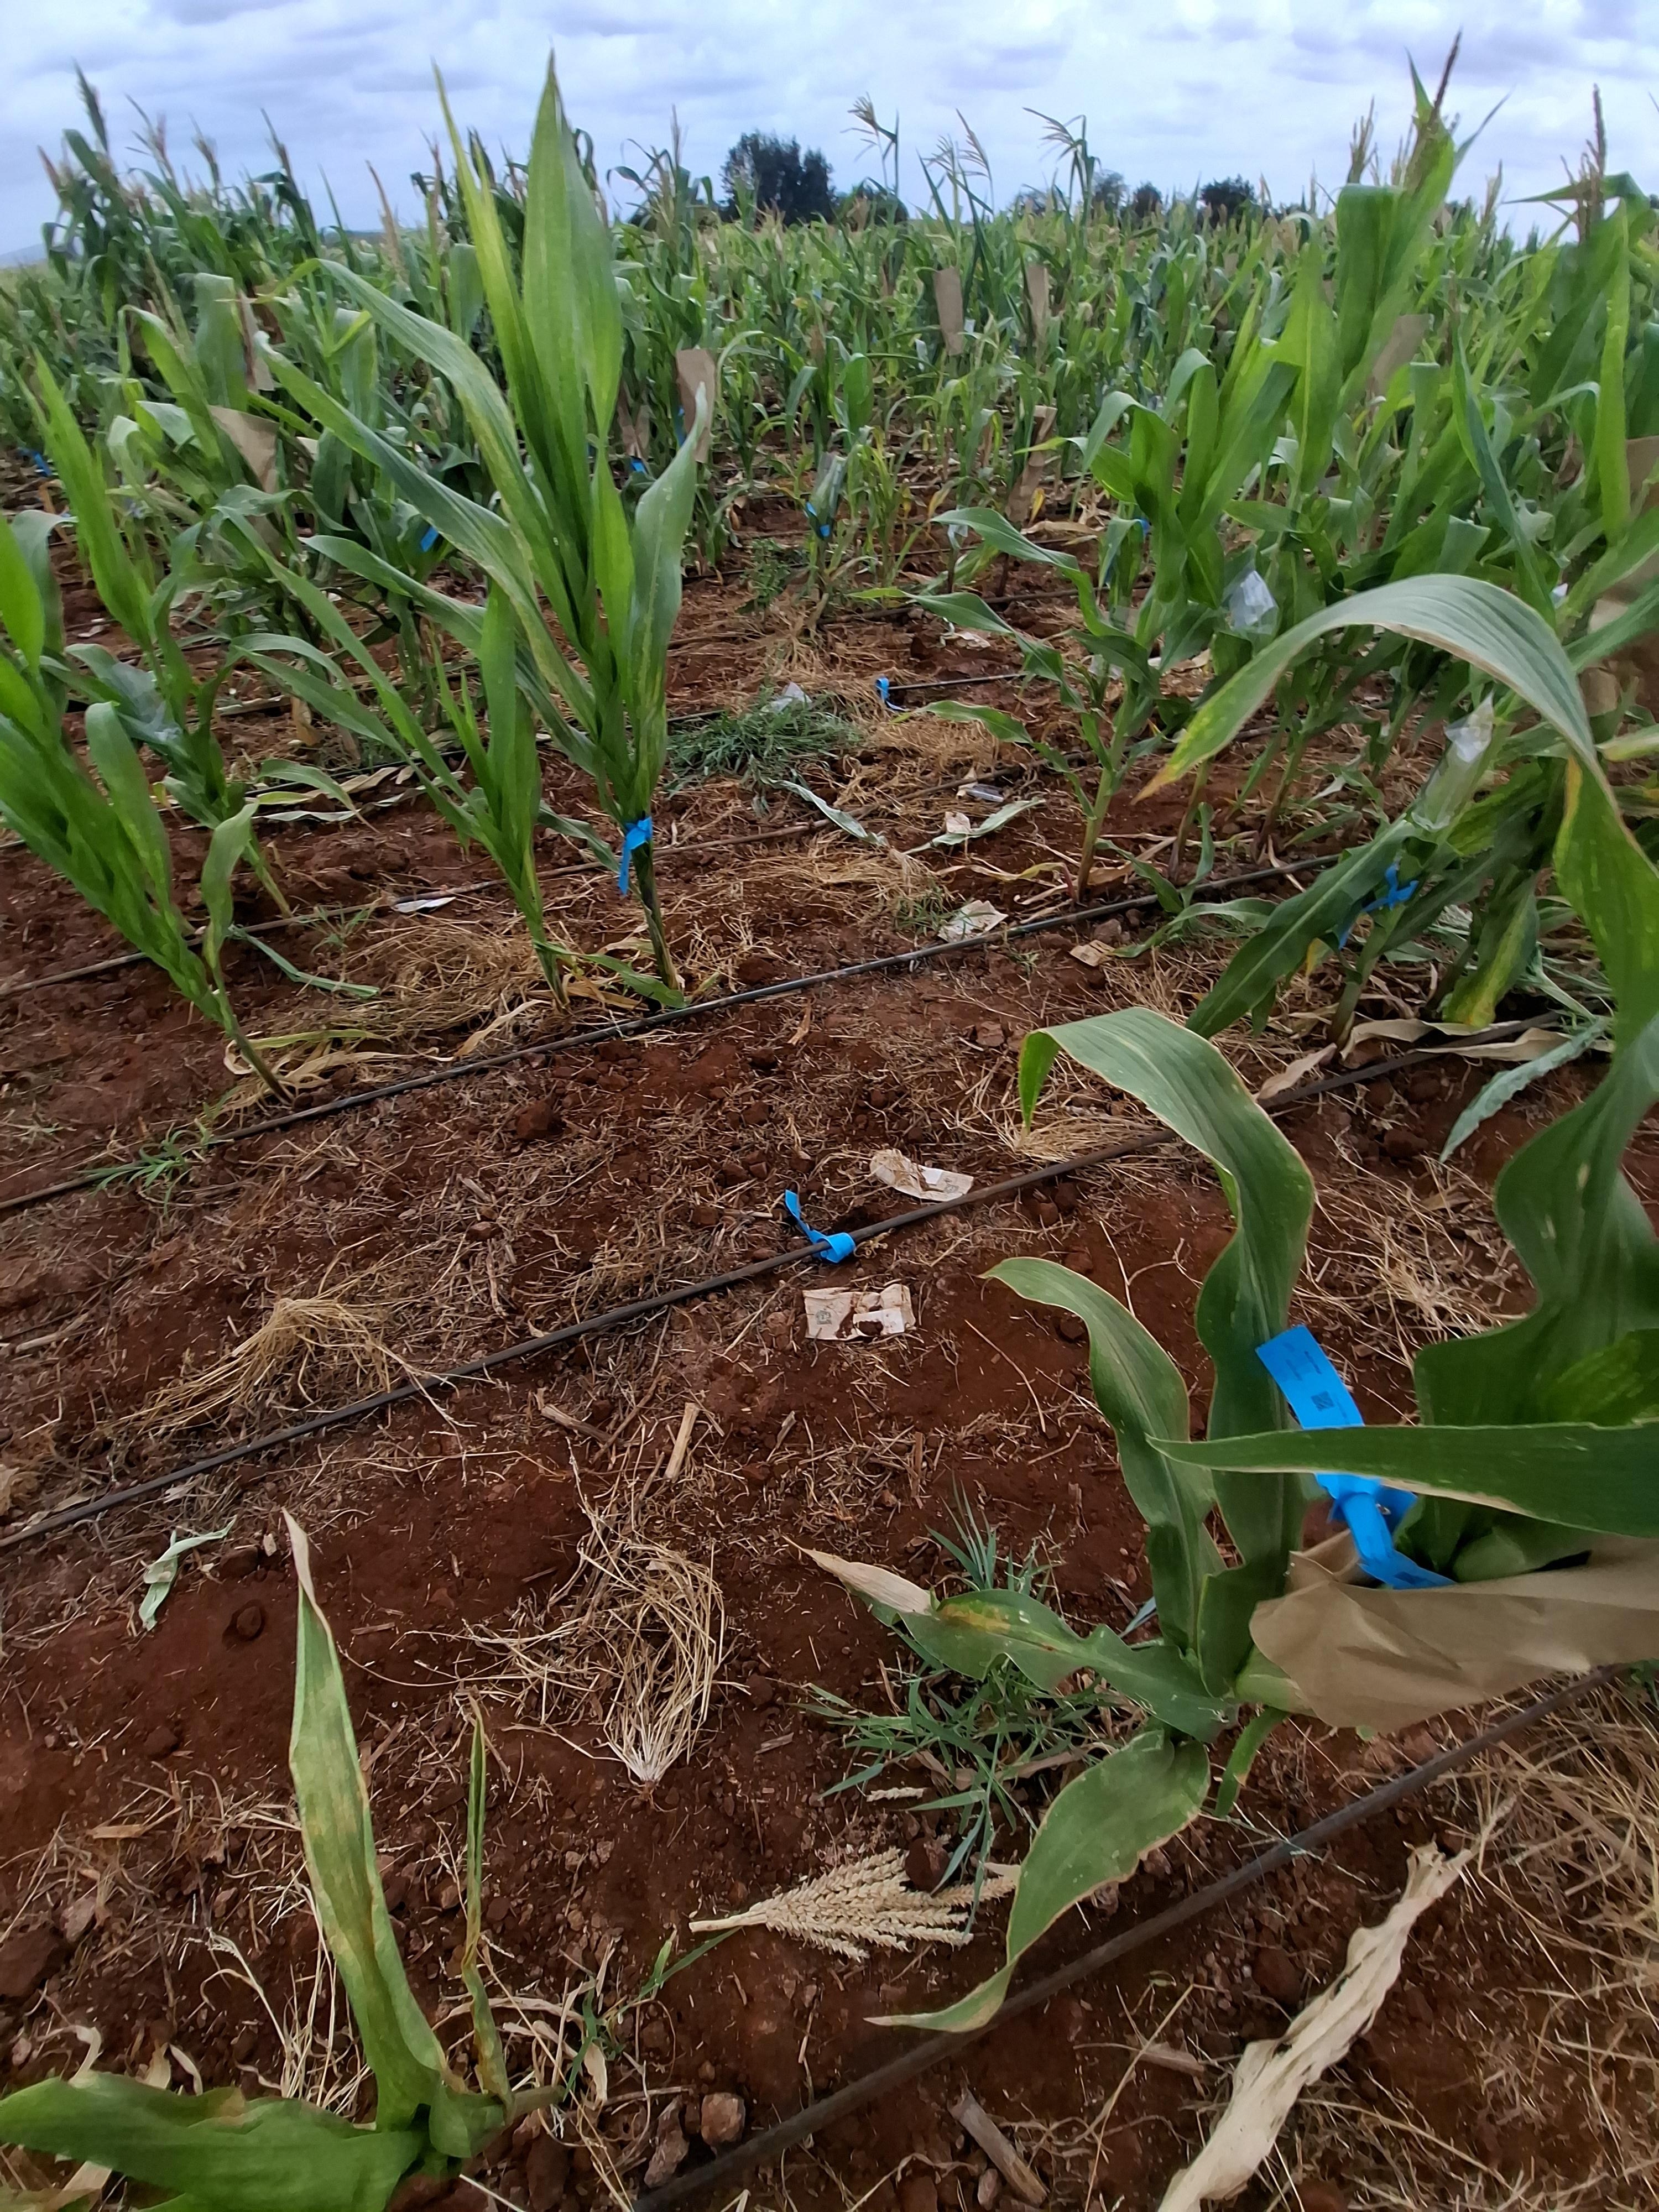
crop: maize
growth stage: flowering
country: Kenya
